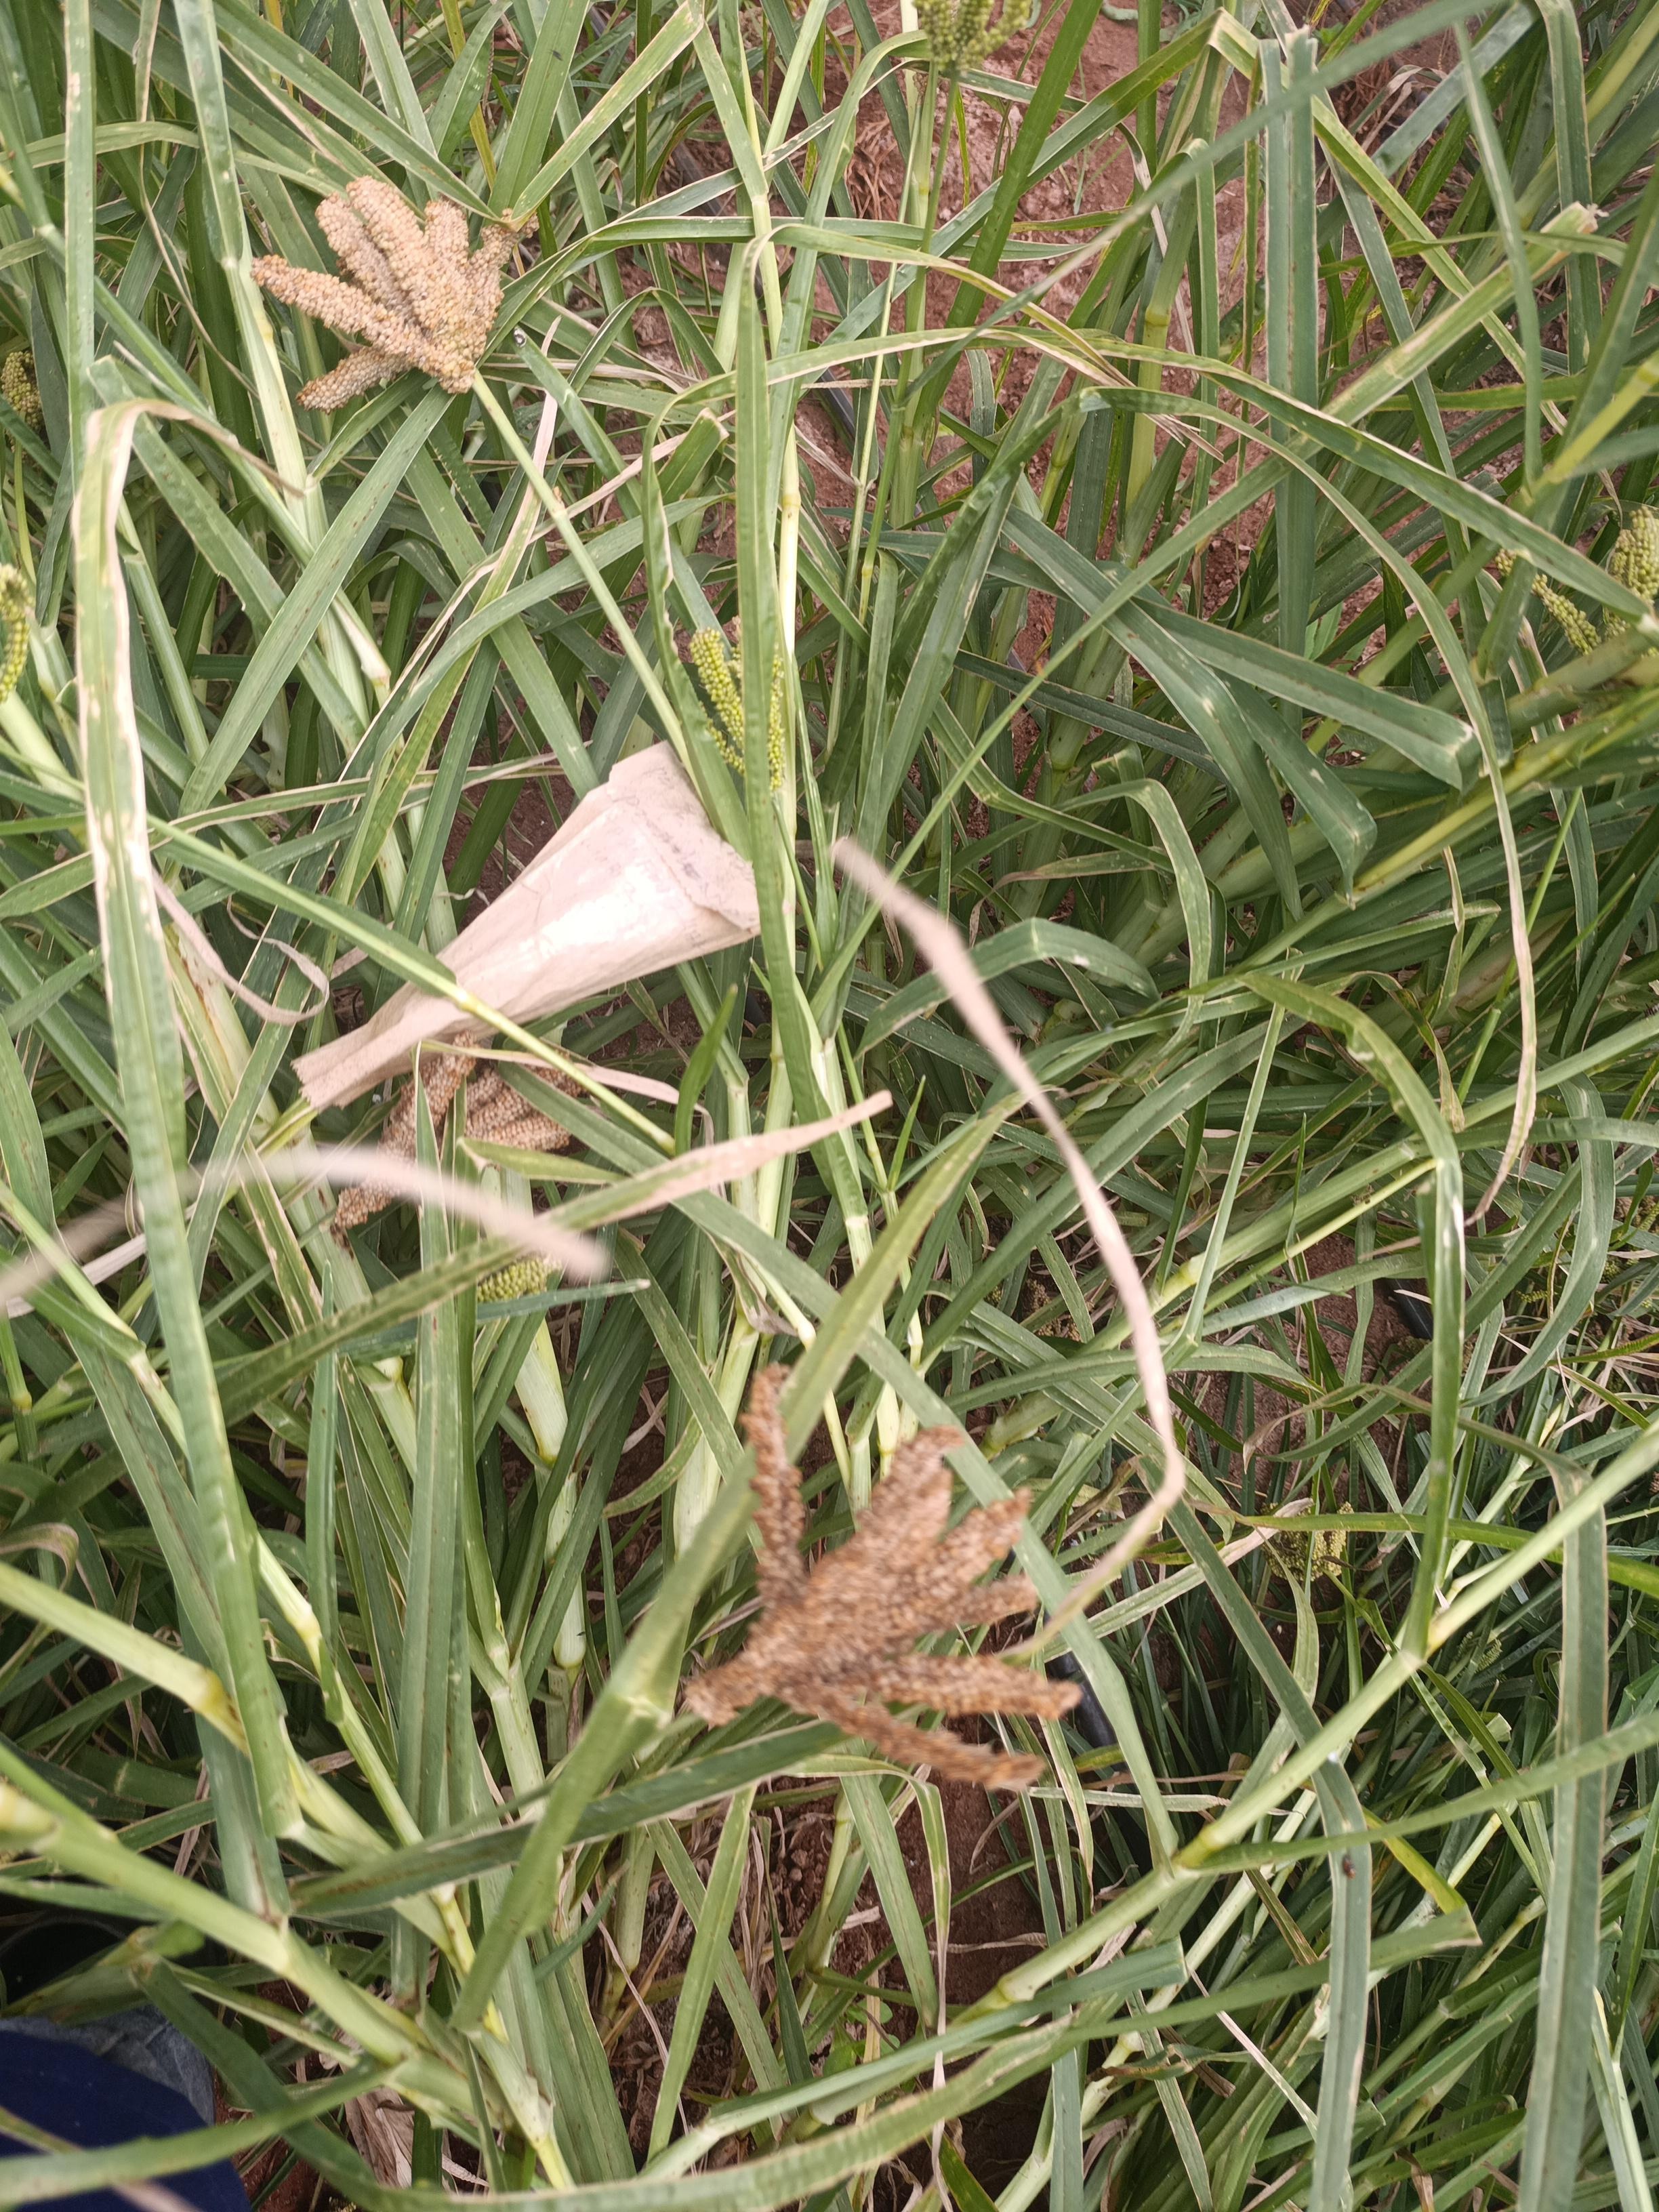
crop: finger millet
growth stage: filling grain
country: Kenya
